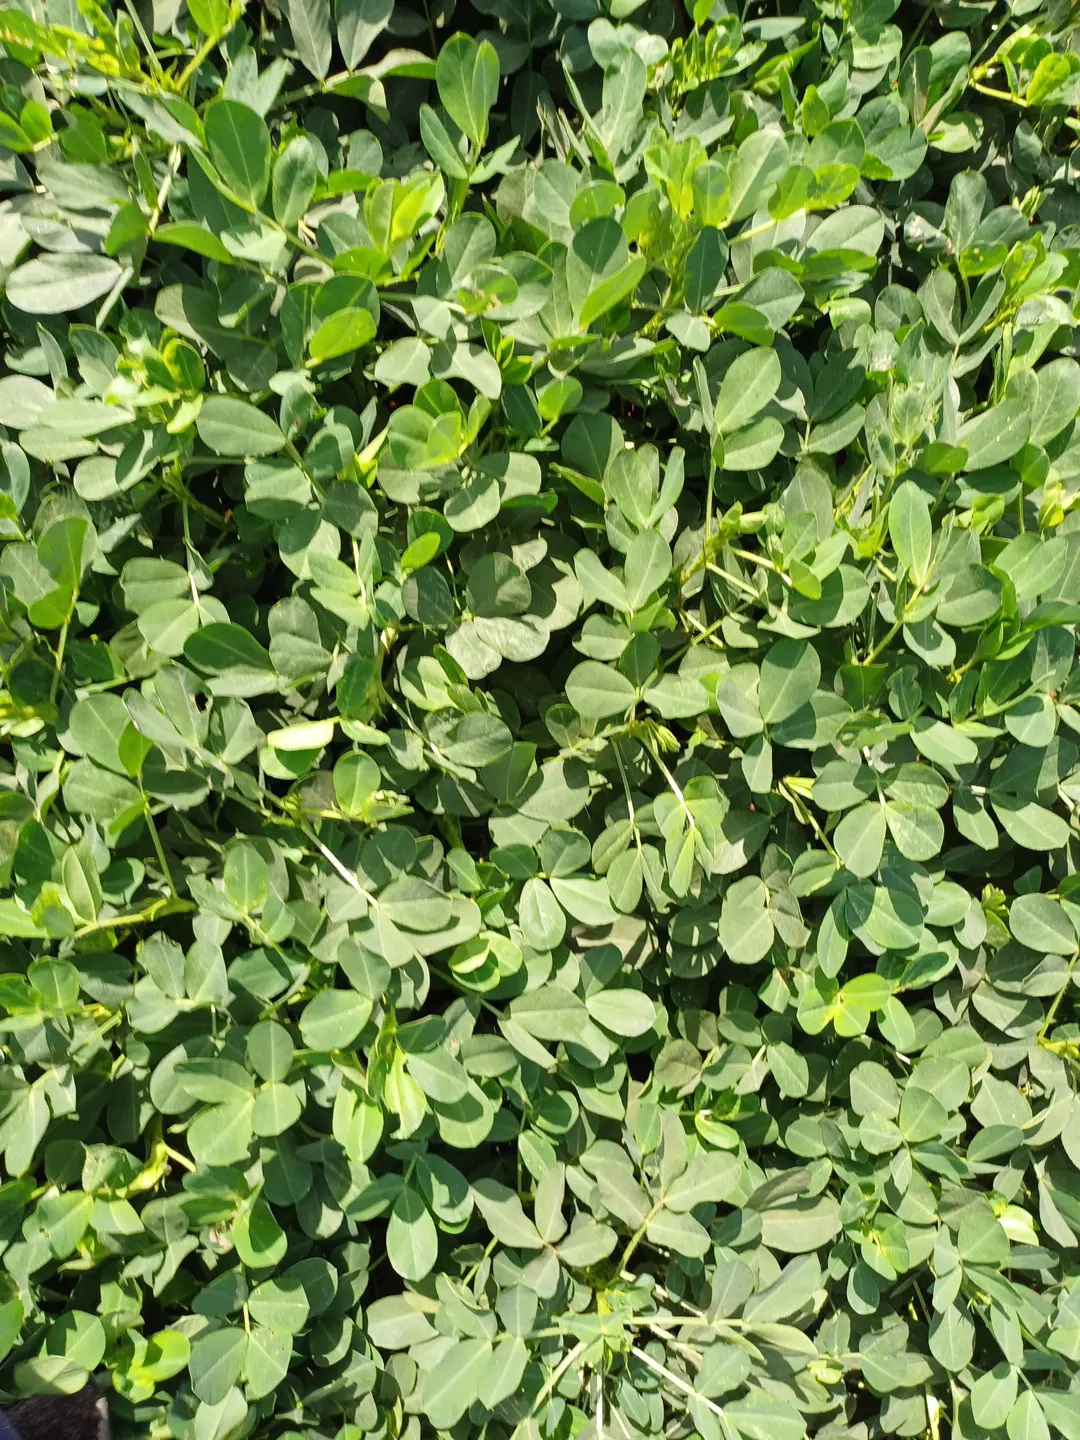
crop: groundnut
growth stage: pegging
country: Kenya
